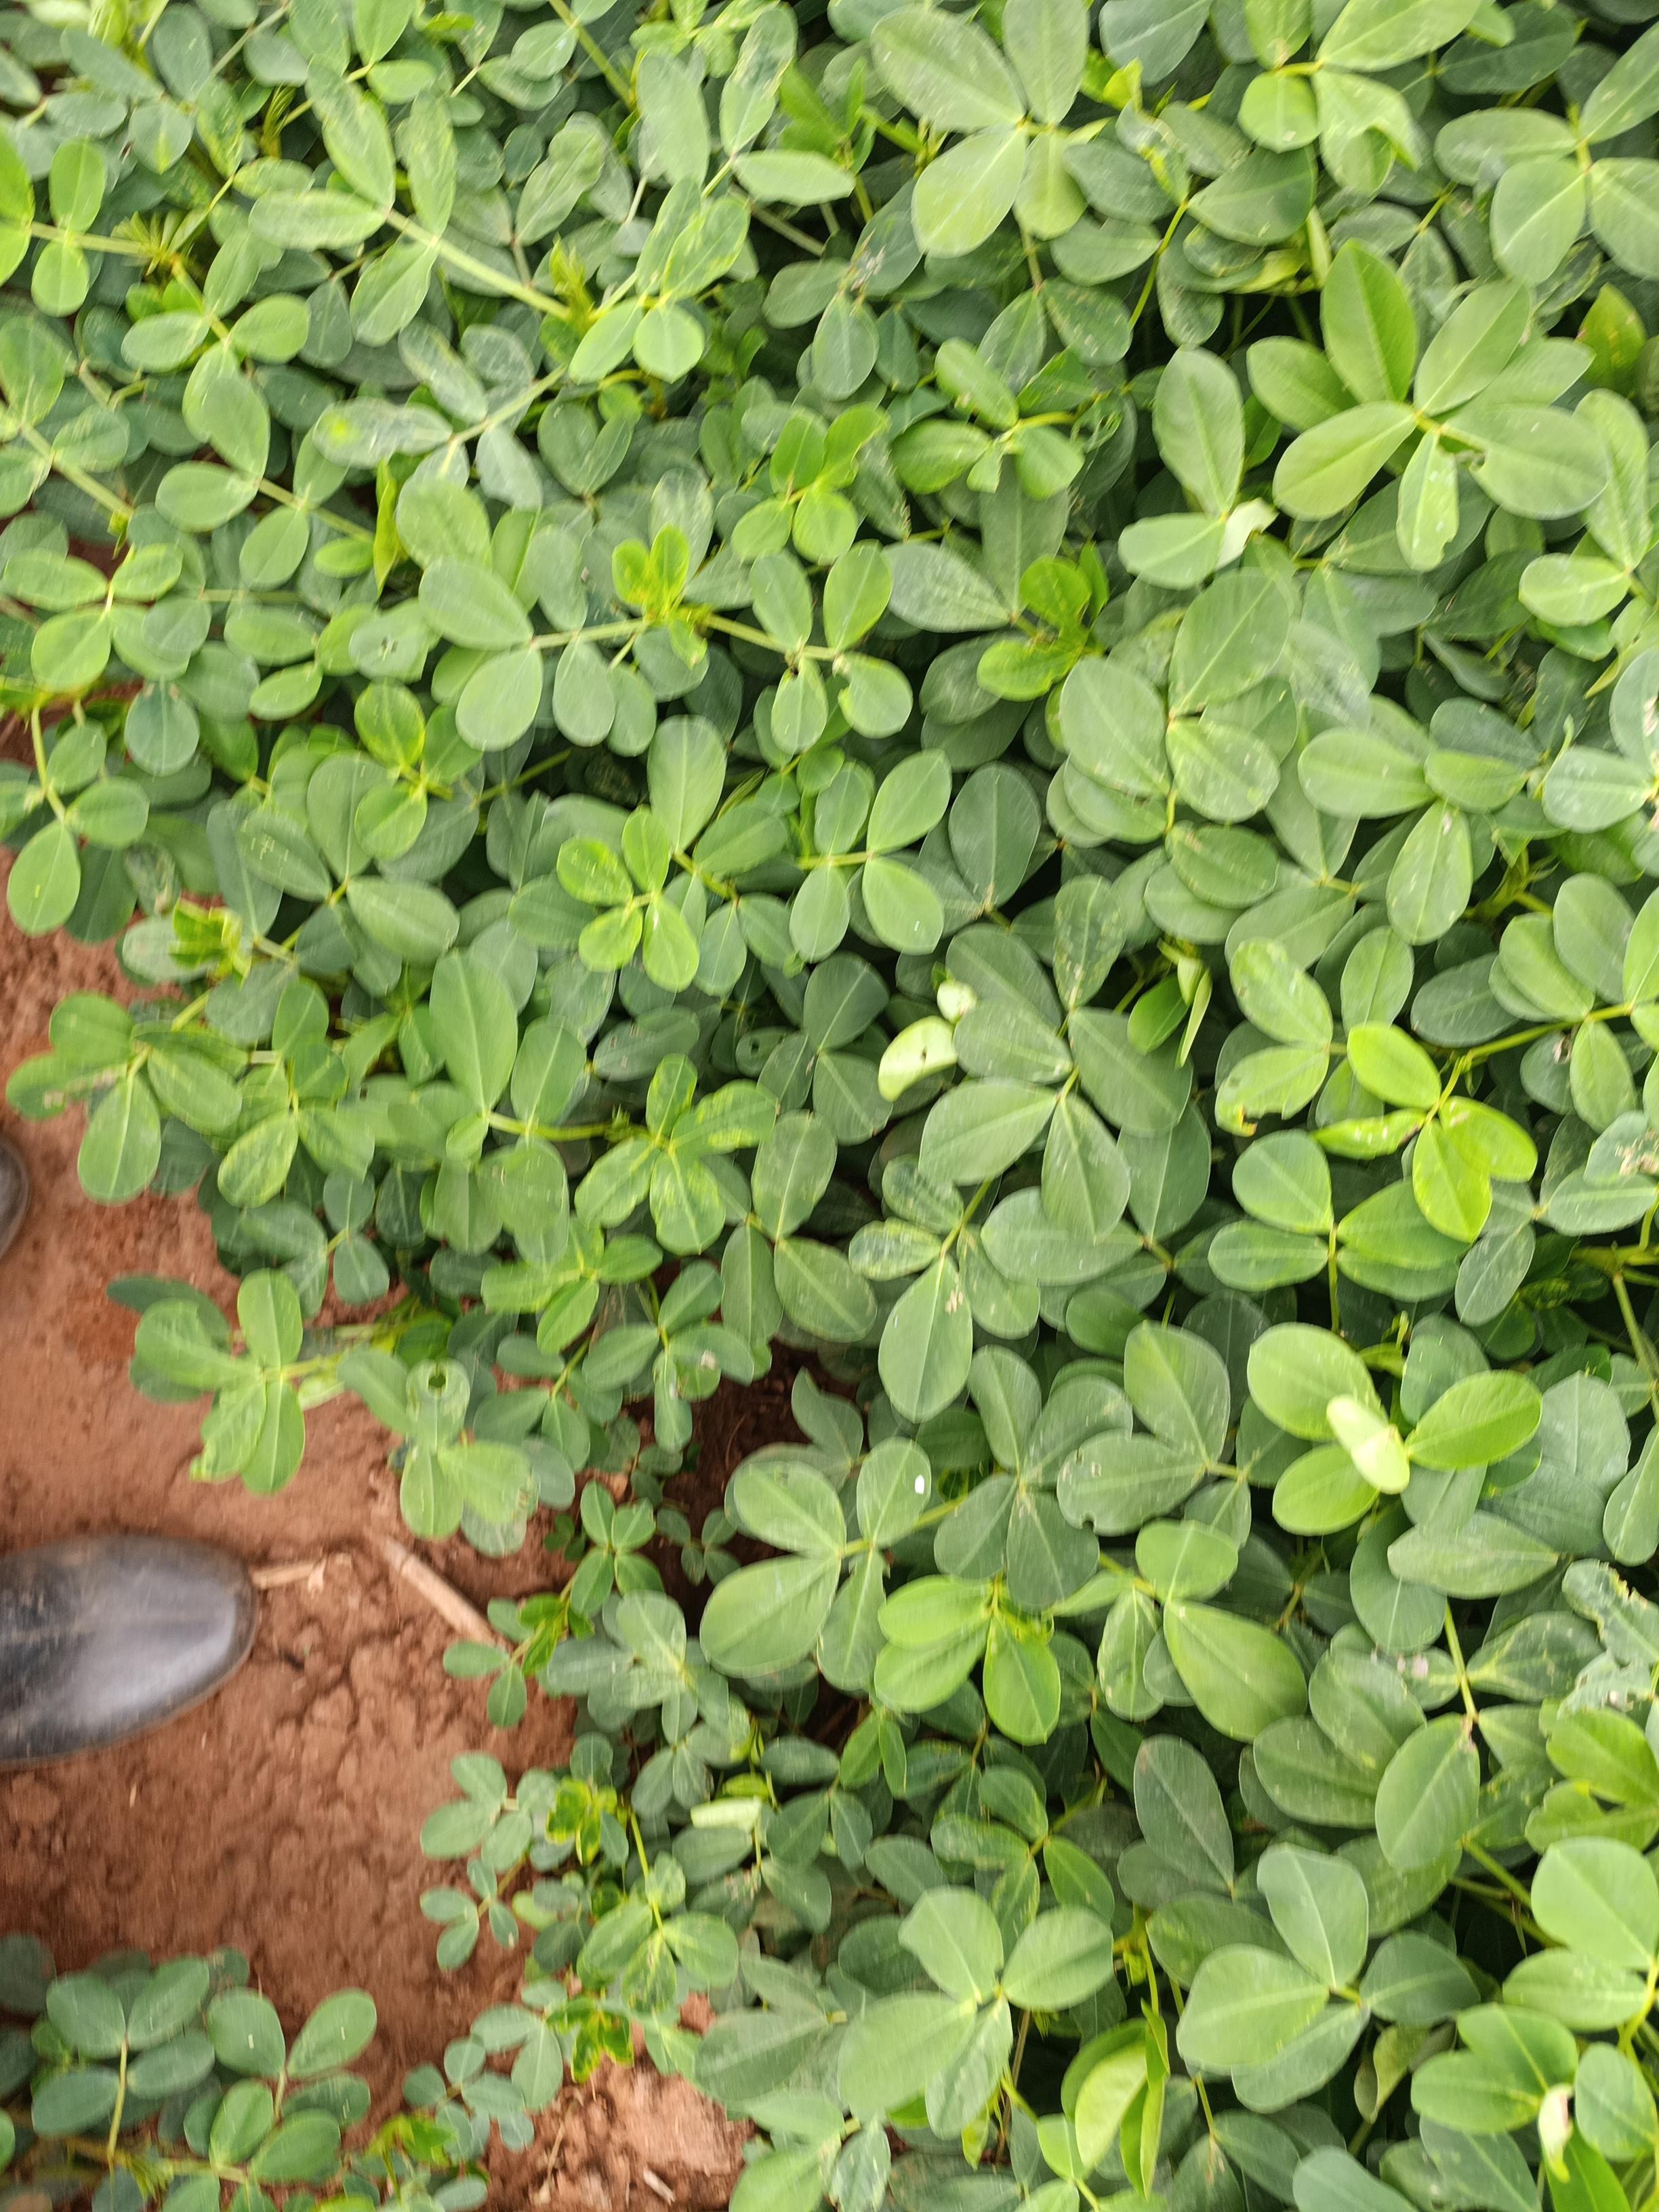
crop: groundnut
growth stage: pegging
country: Kenya
